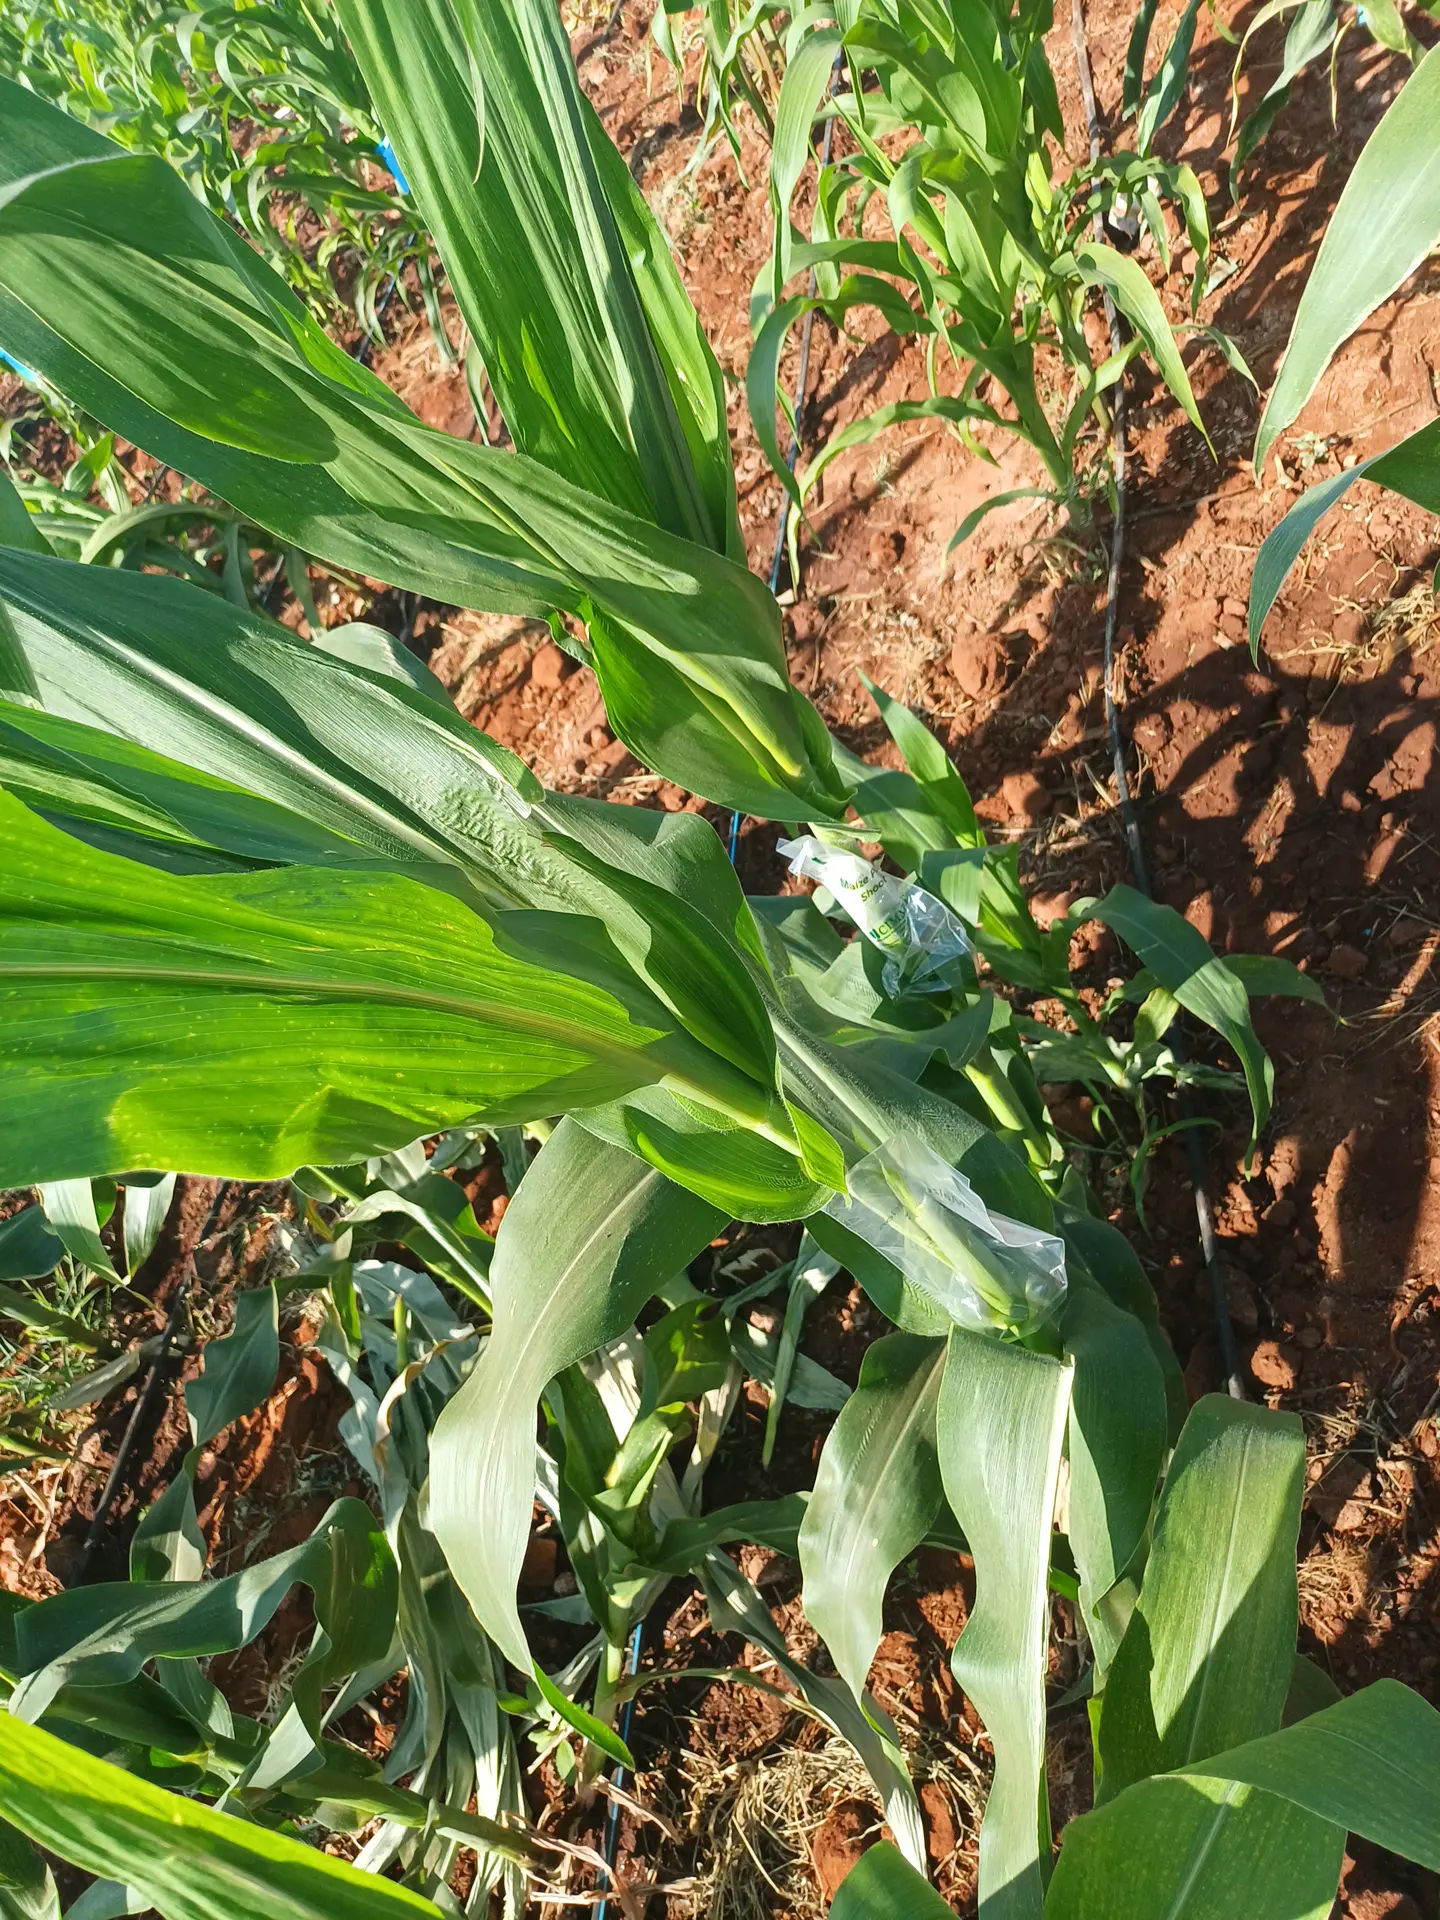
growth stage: maturity
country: Kenya
